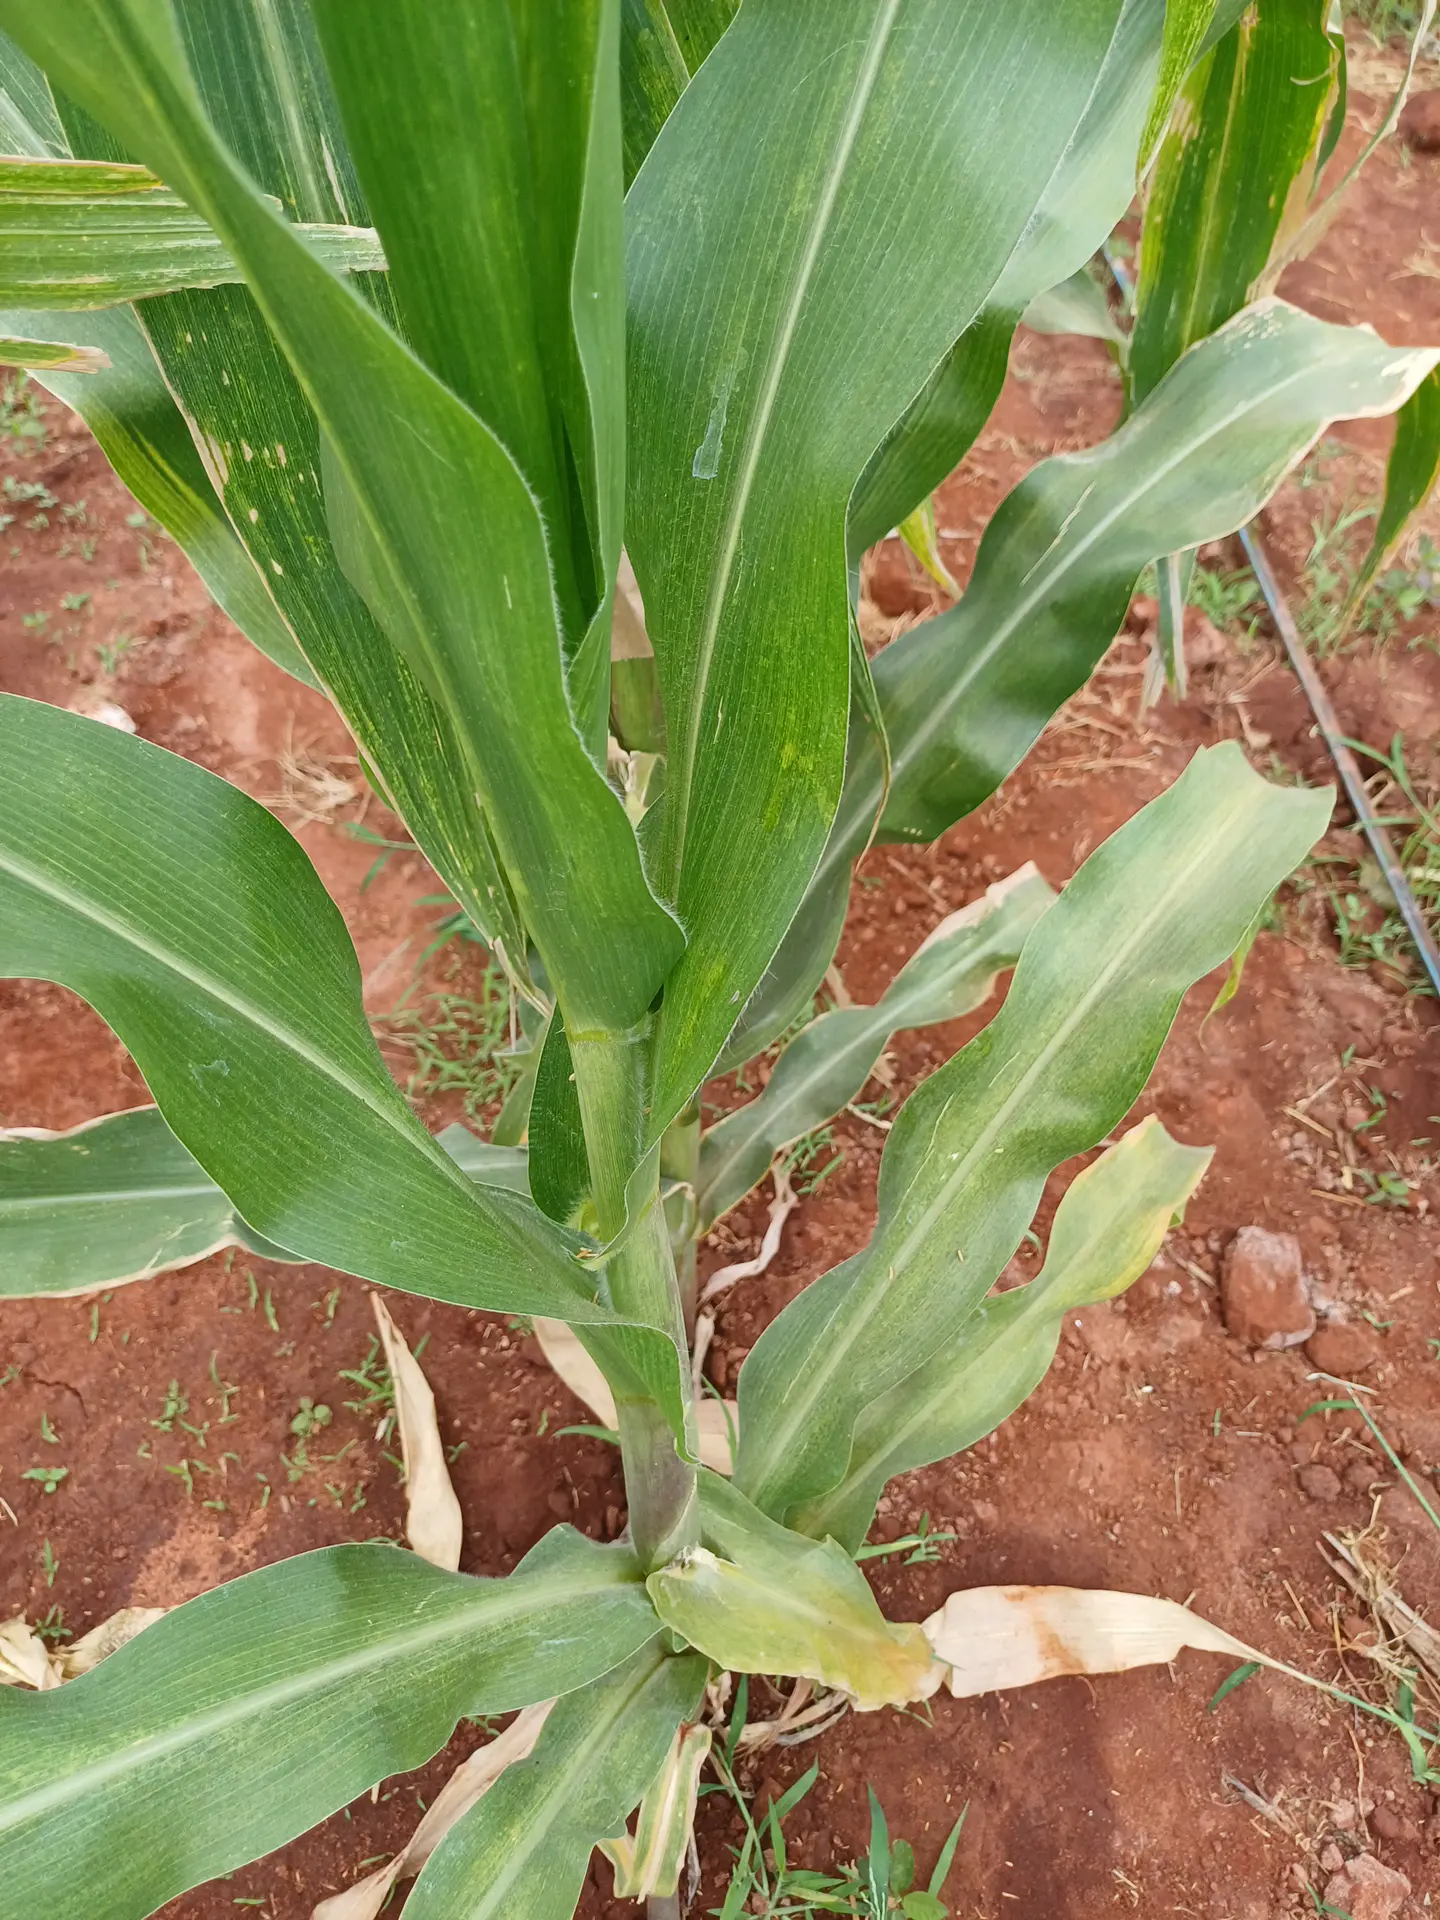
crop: maize
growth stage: flowering
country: Kenya
